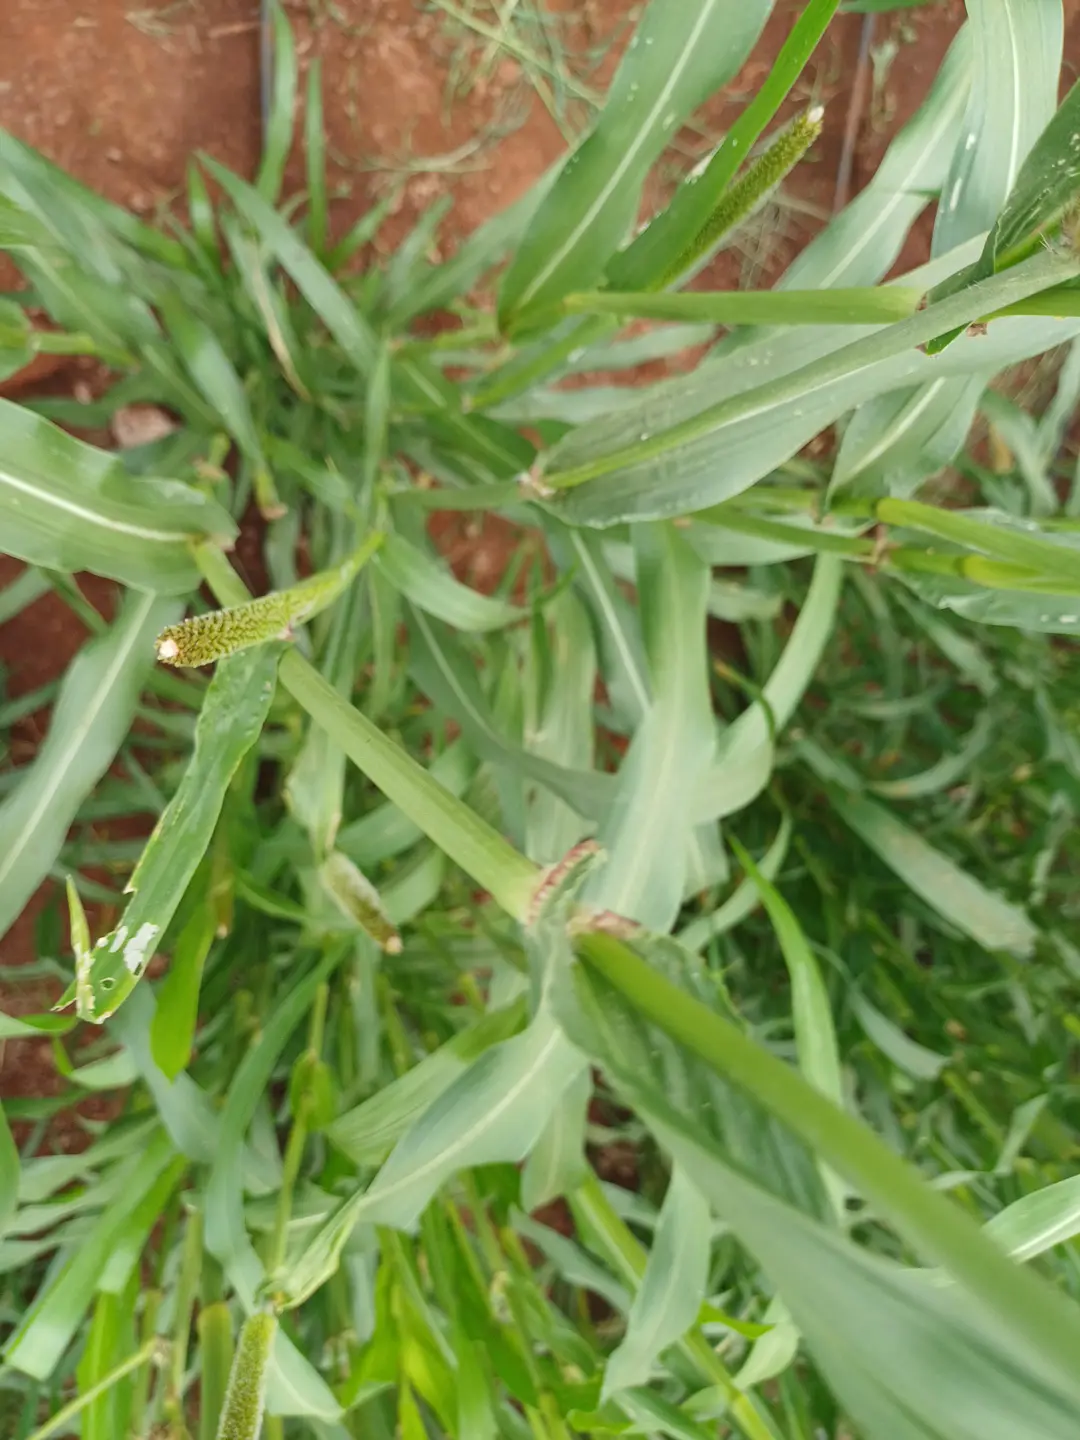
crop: pearl millet
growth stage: flowering
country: Kenya
